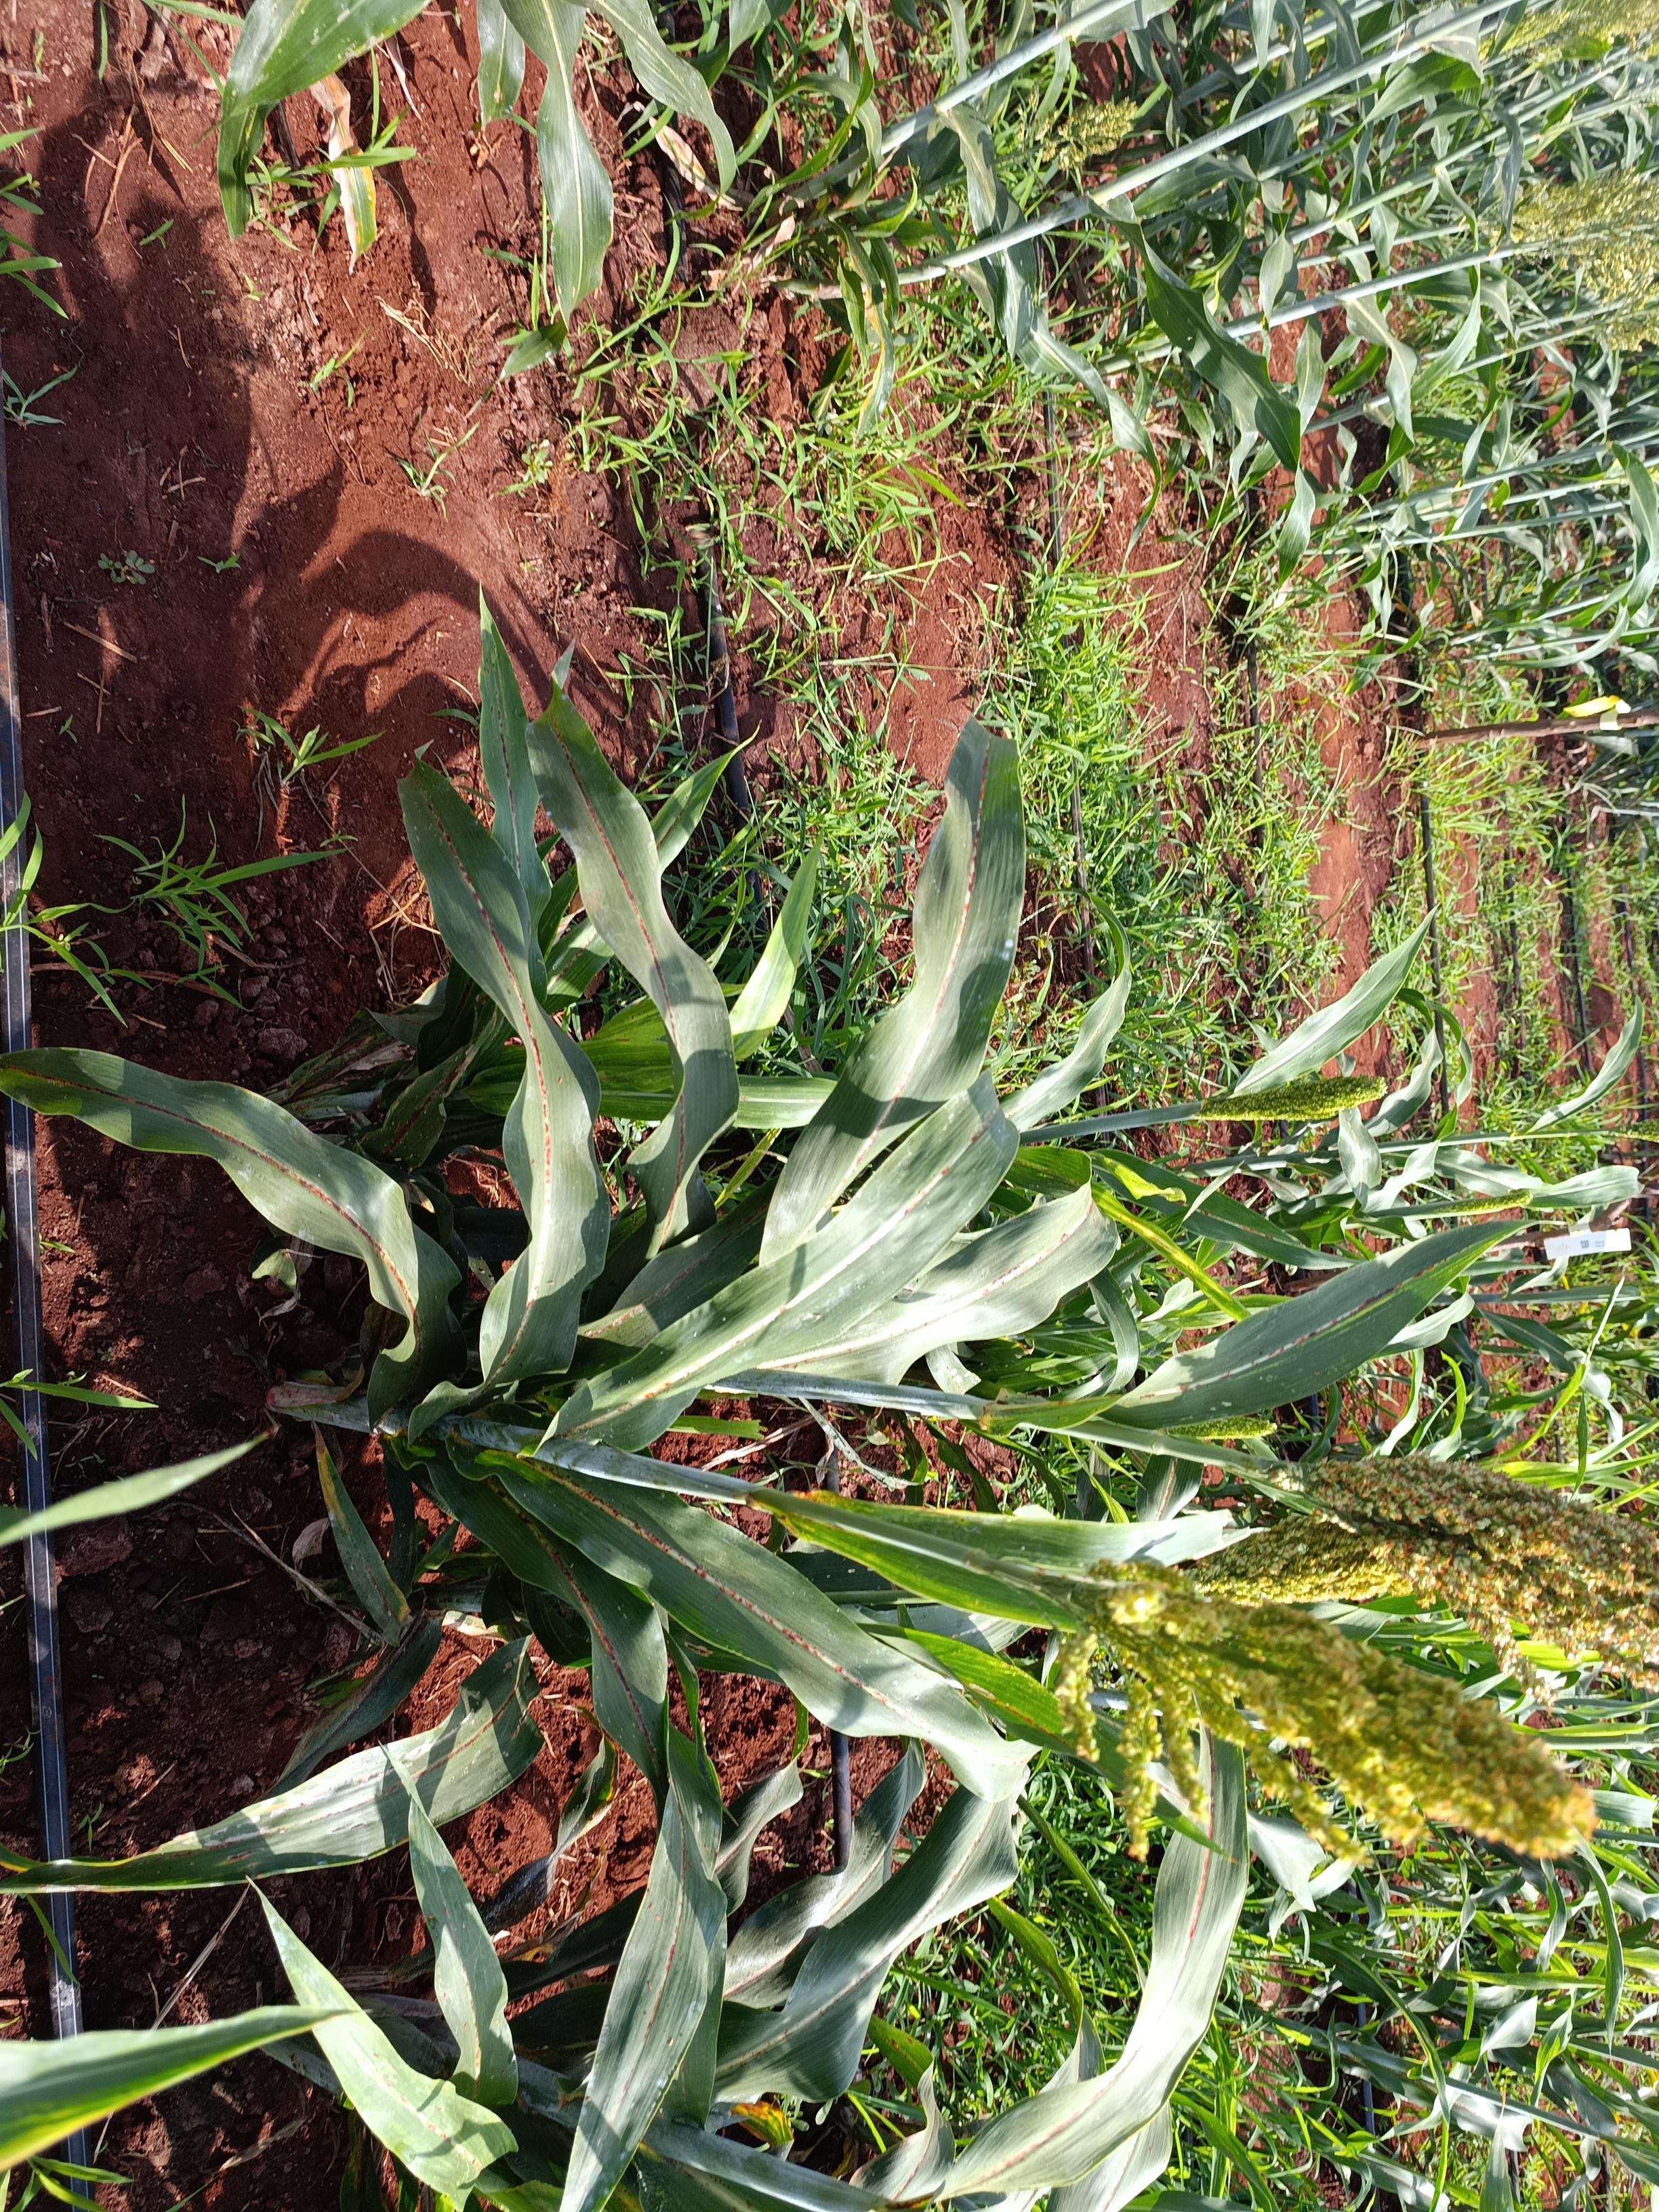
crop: sorghum
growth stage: flowering
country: Kenya
